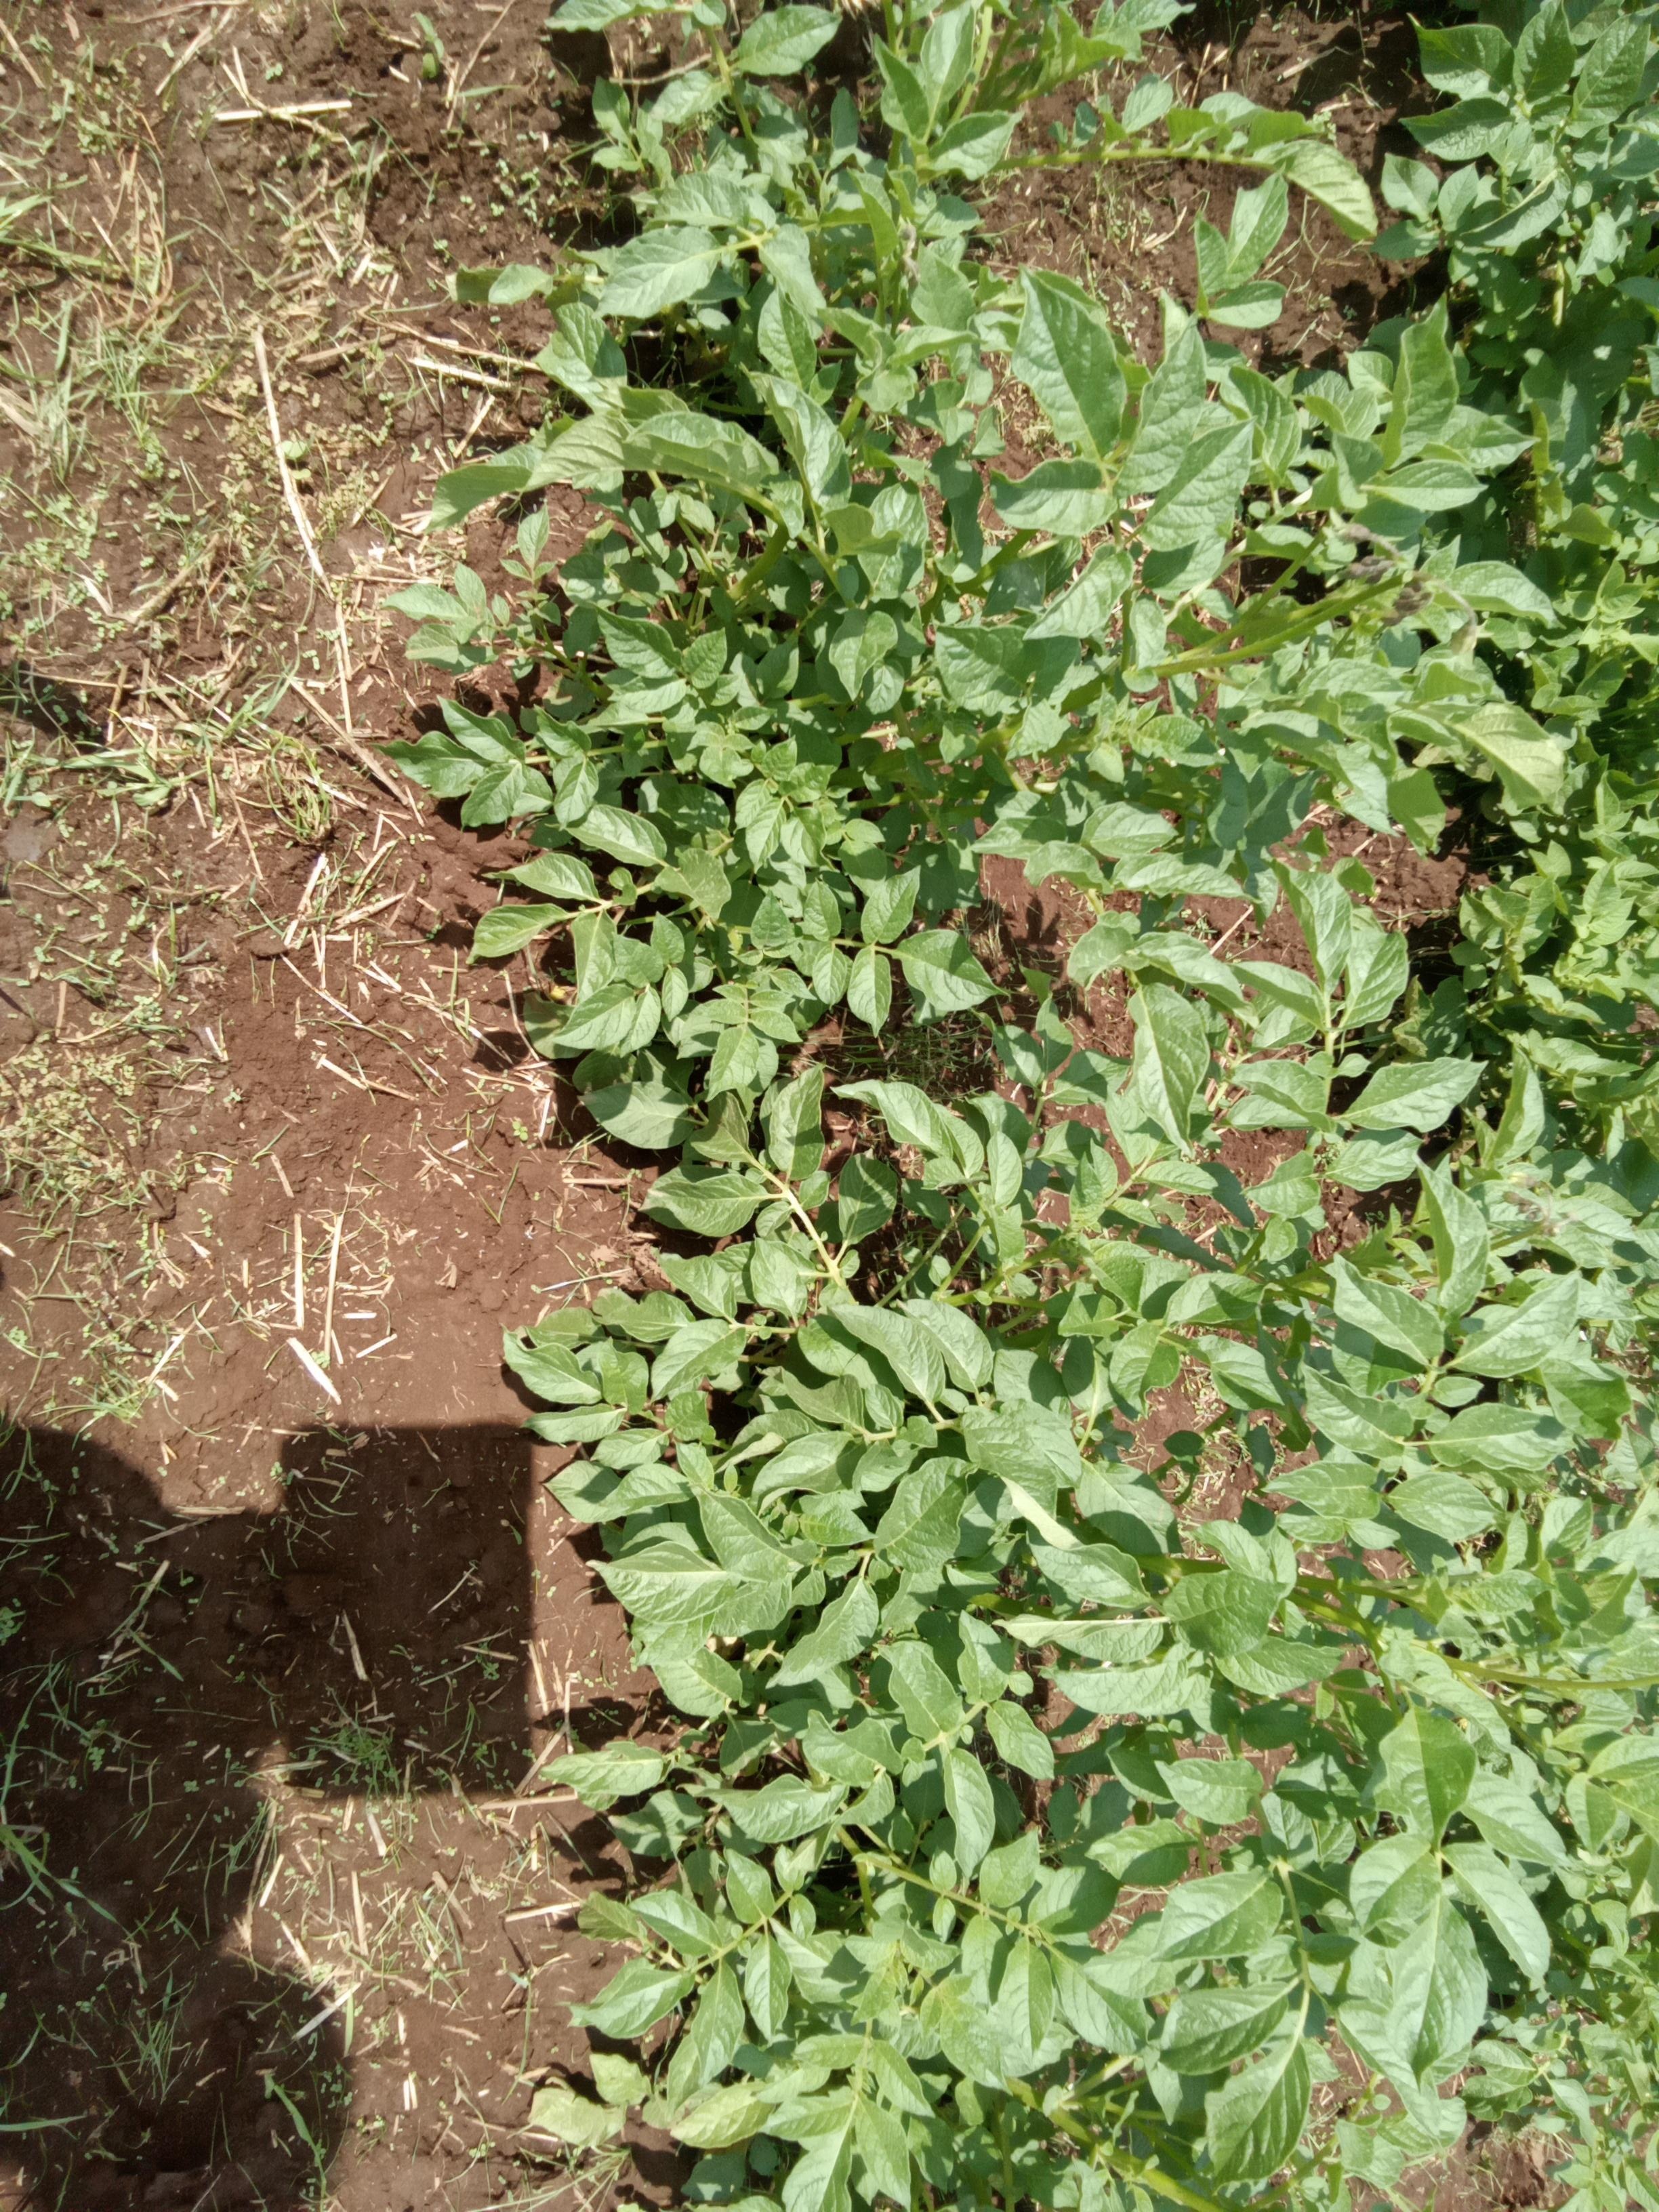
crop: potato
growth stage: vegetative
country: Kenya
